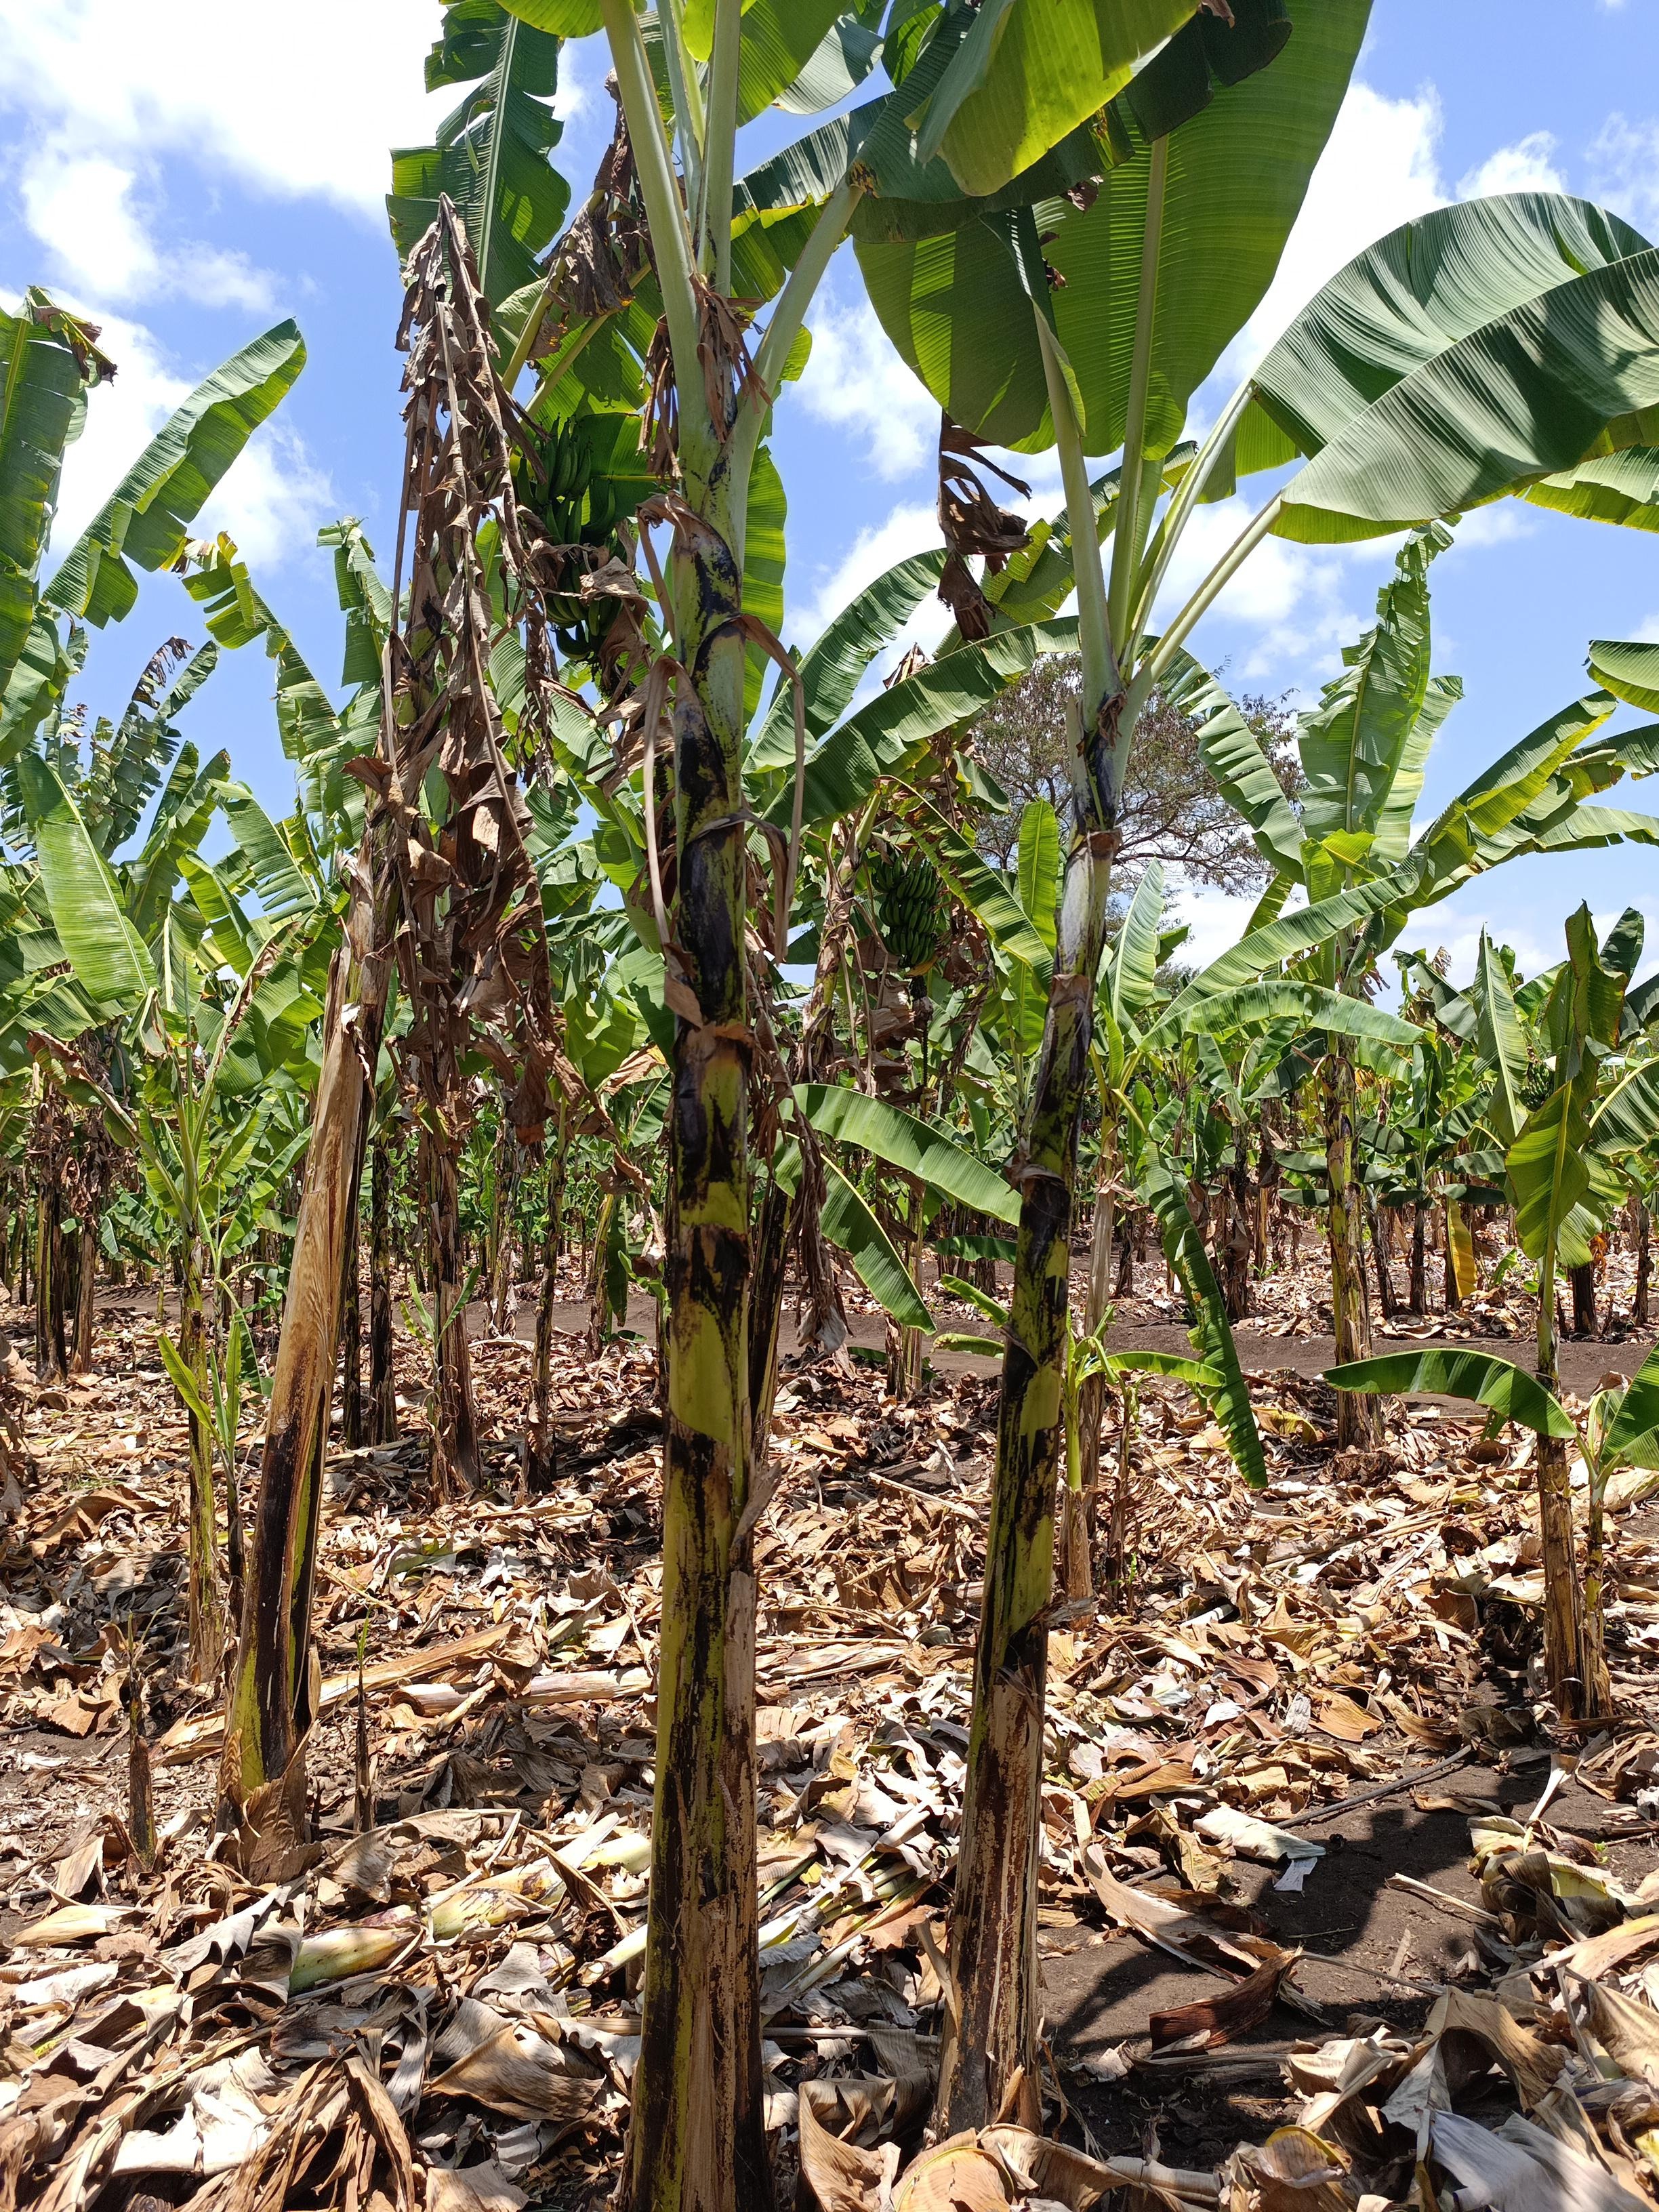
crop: banana
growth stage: vegetative
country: Tanzania
